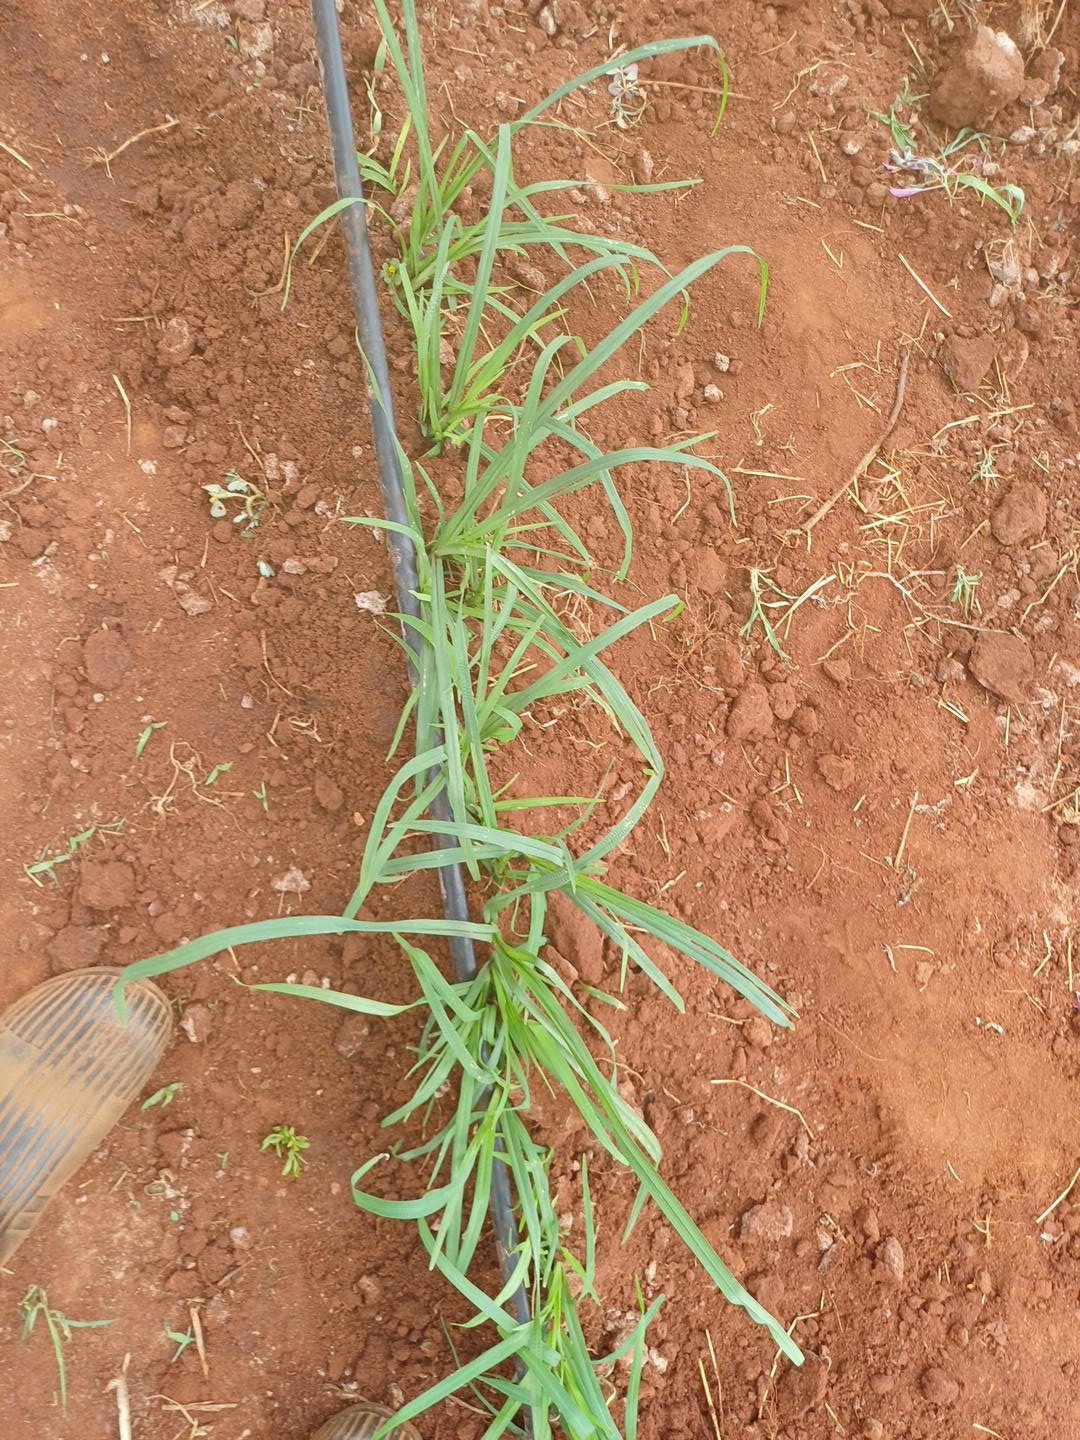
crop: finger millet
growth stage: vegetative
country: Kenya
